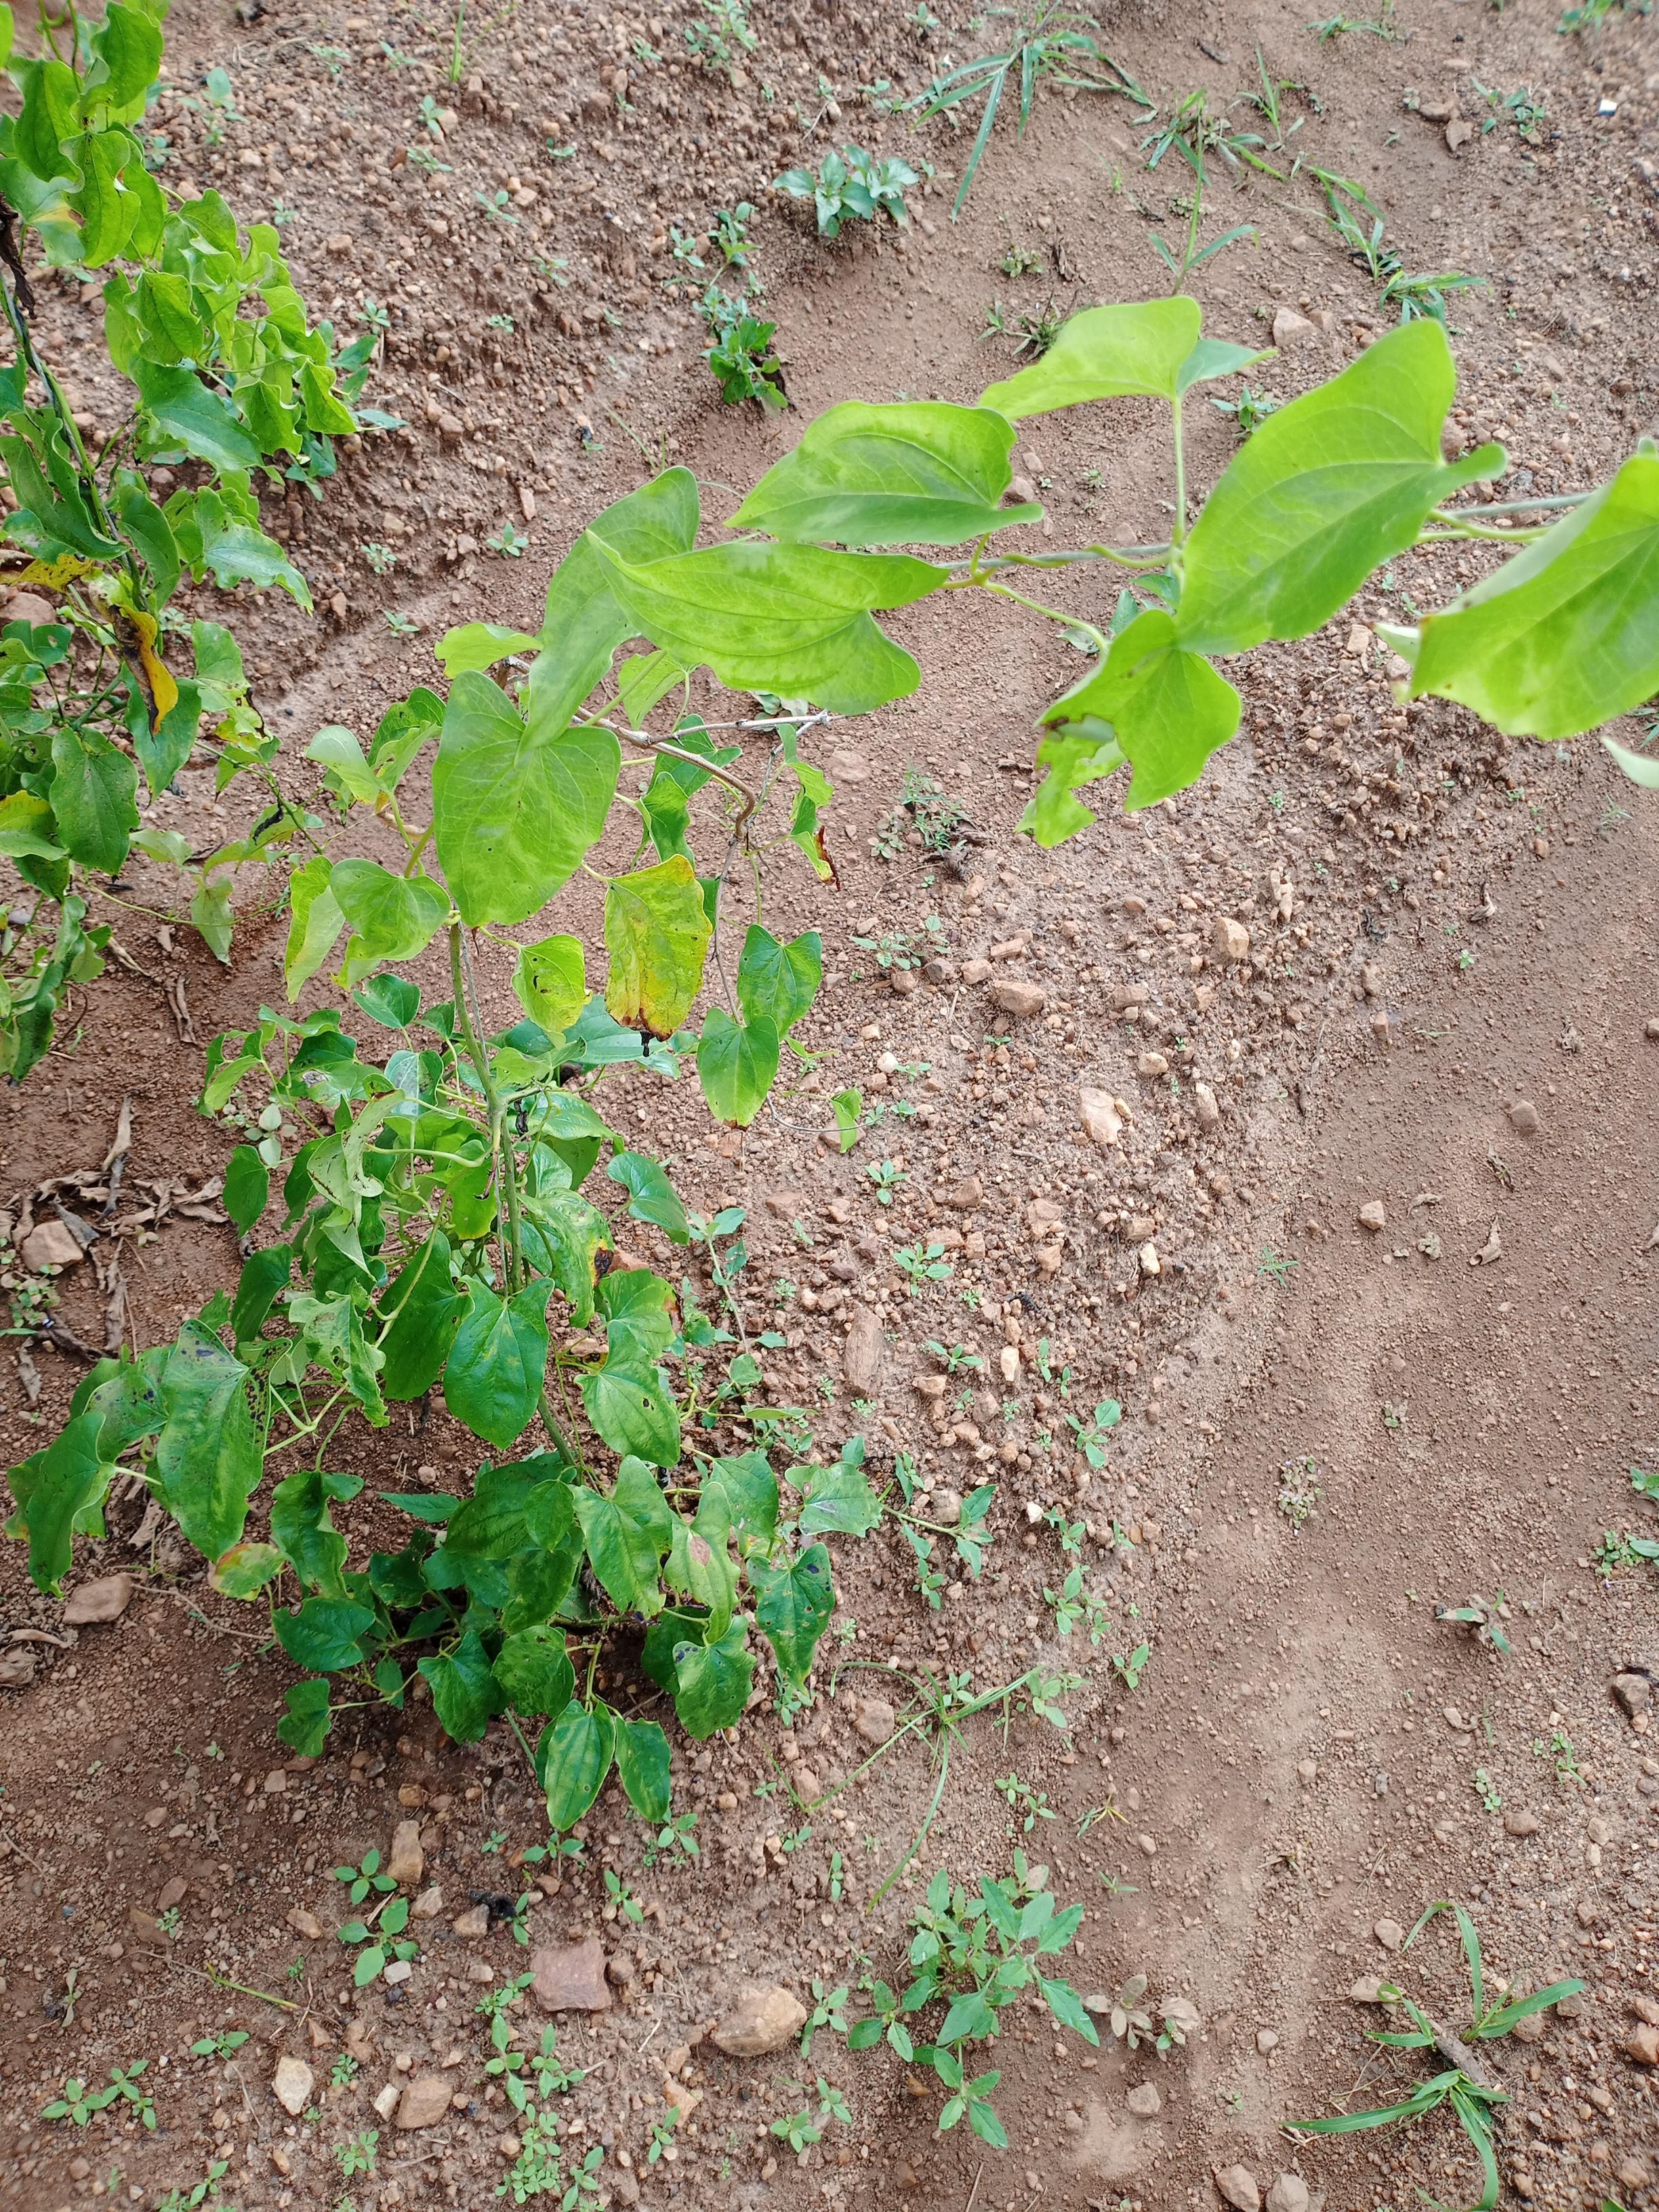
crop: yam
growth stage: vegetative
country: Nigeria
